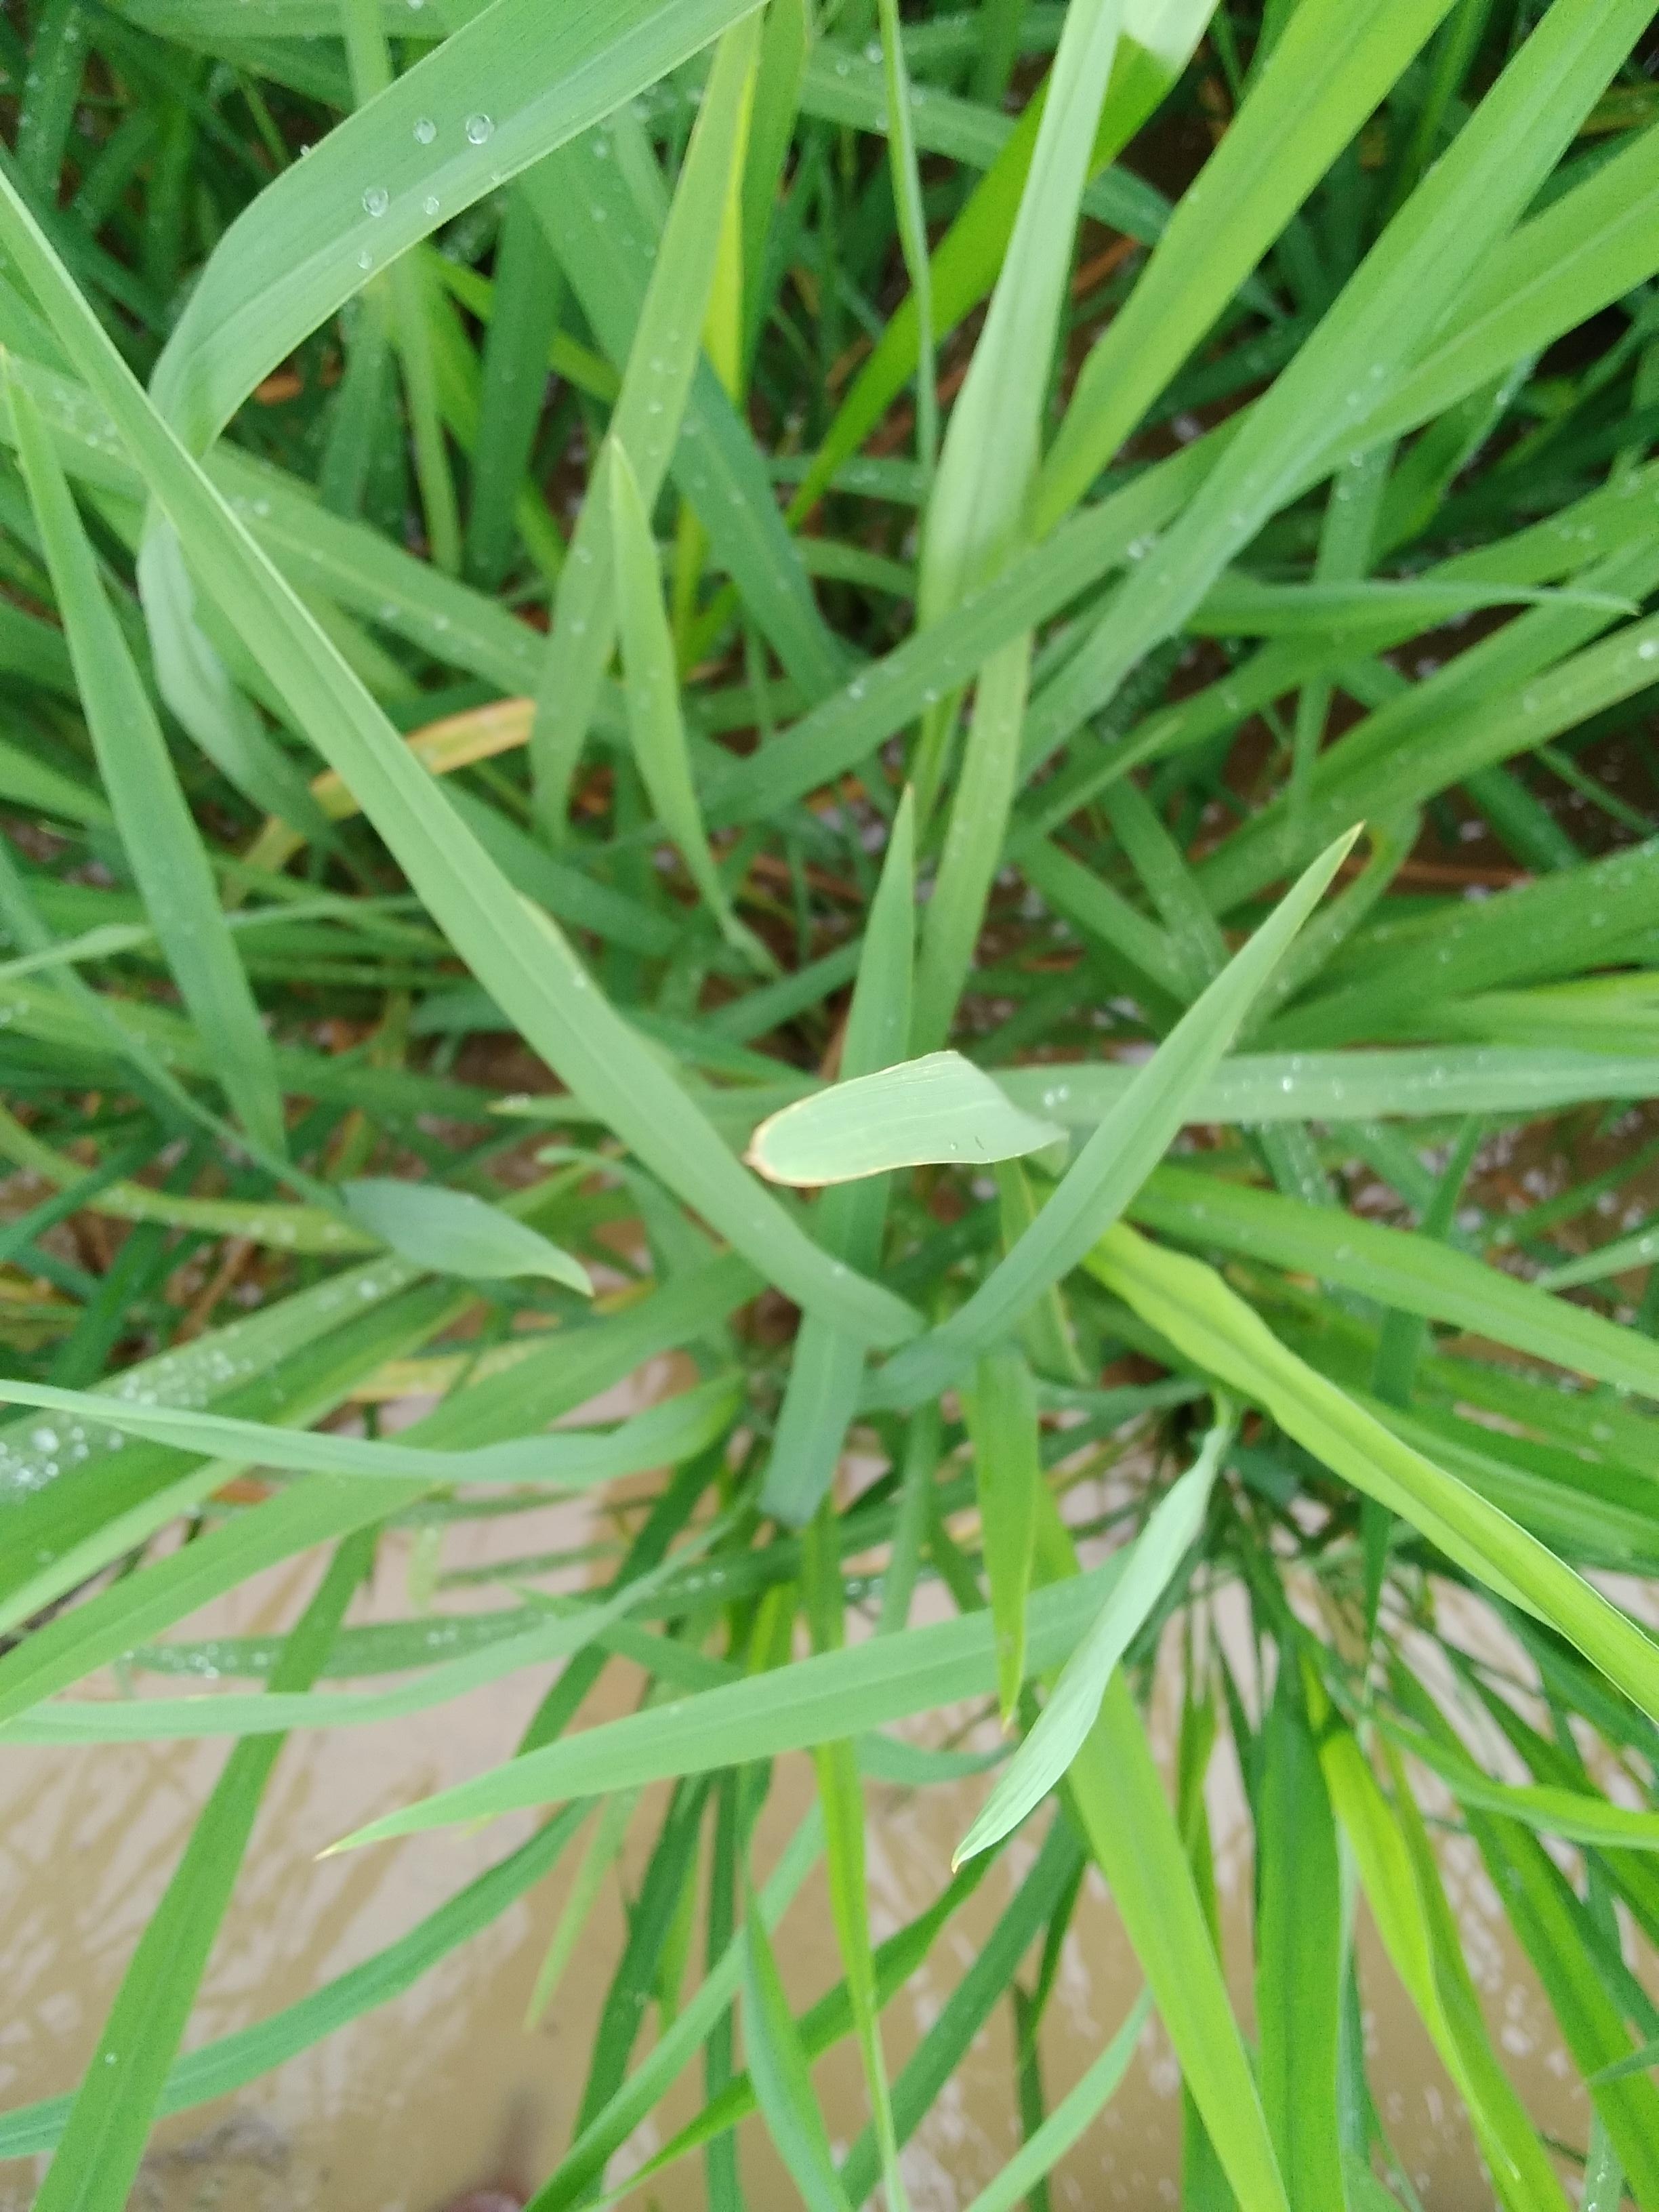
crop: rice
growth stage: elongation stem
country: Nigeria
